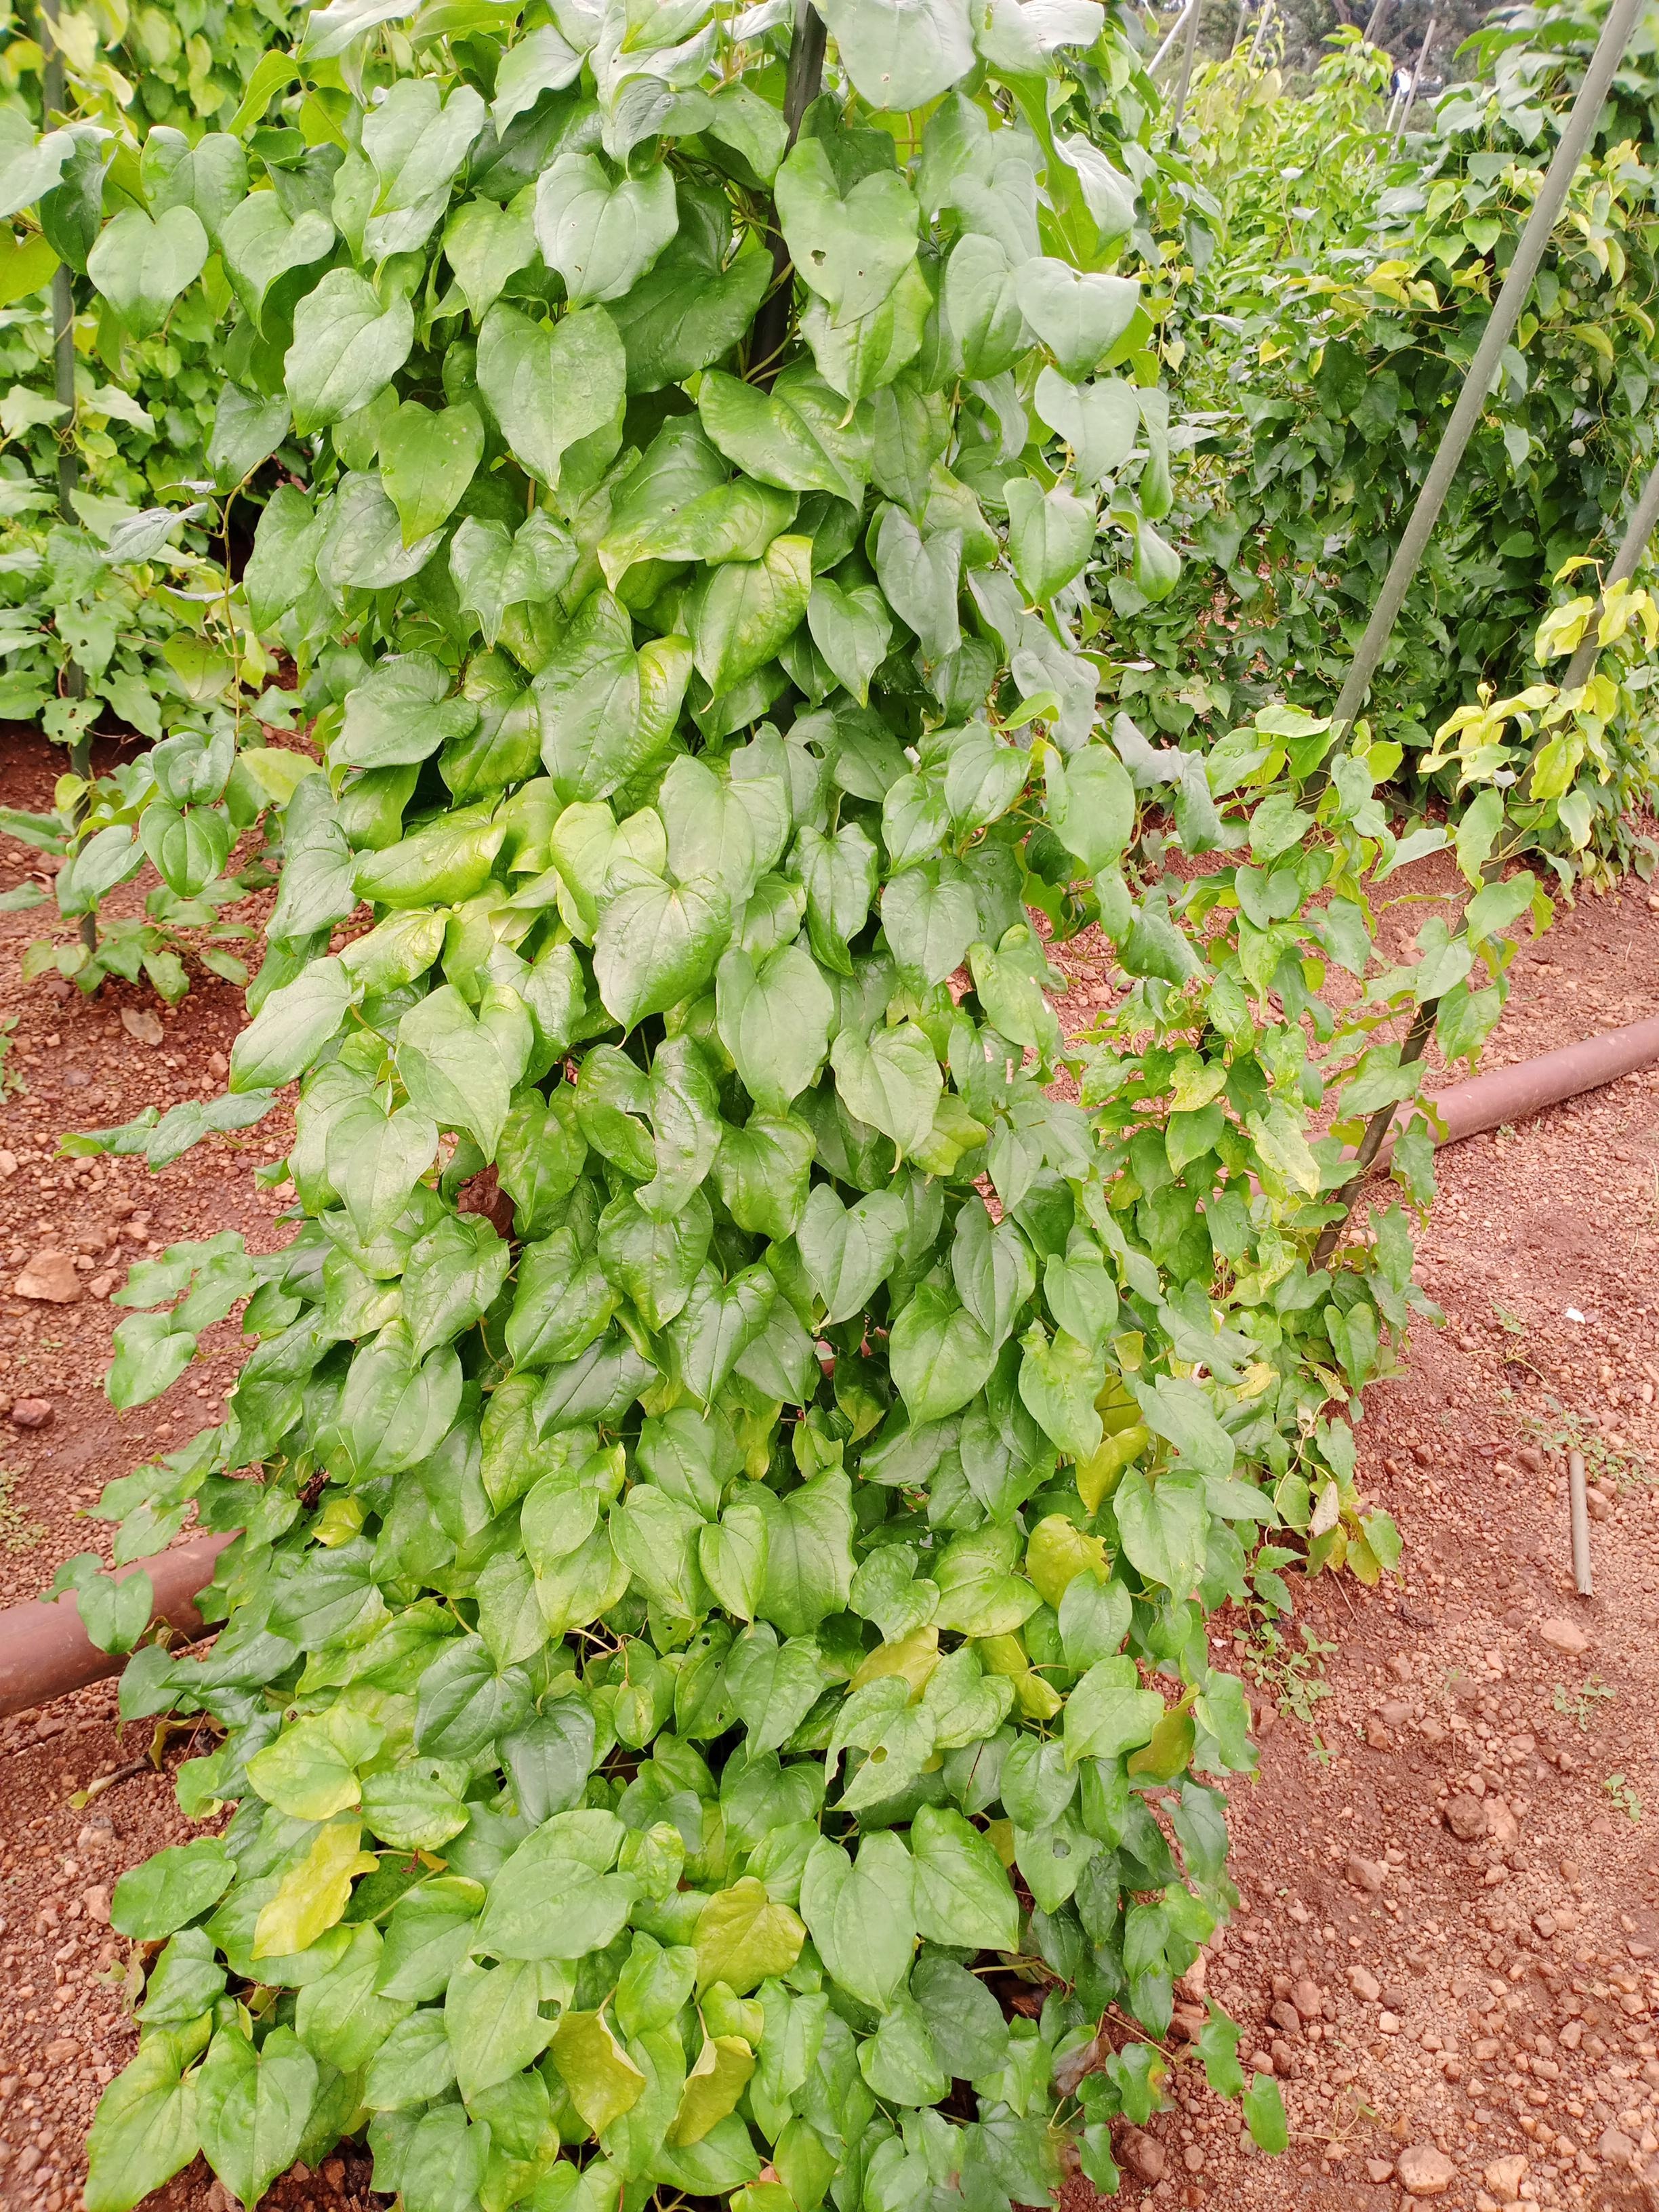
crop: yam
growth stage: vegetative
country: Nigeria
